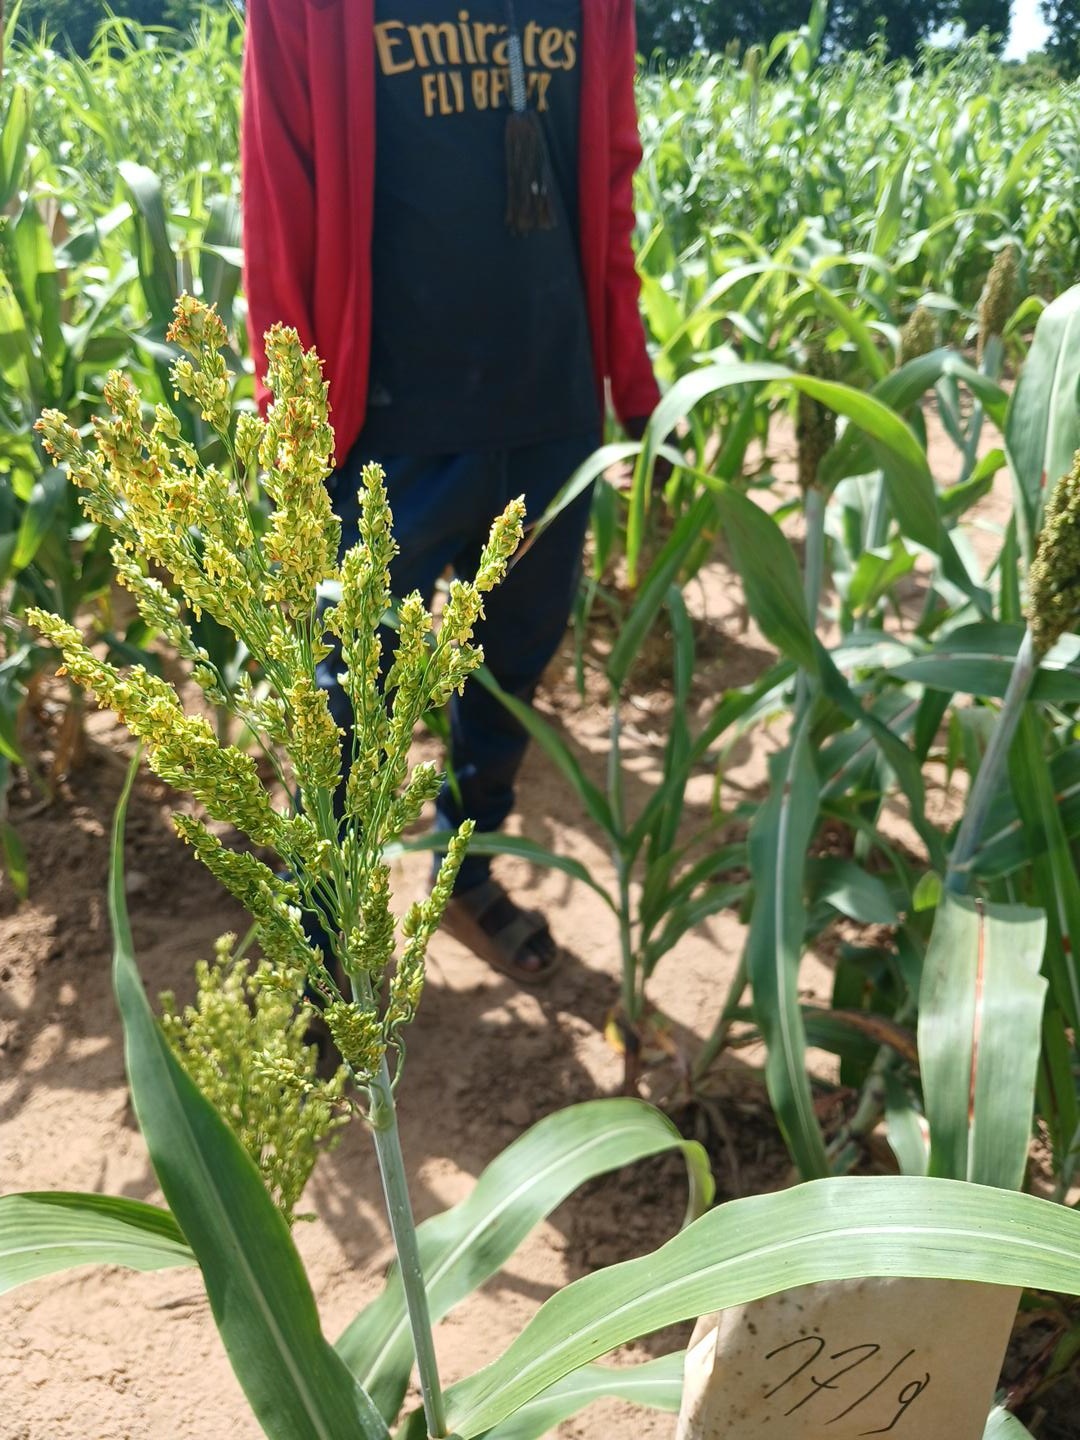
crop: sorghum
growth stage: flowering
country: Senegal
